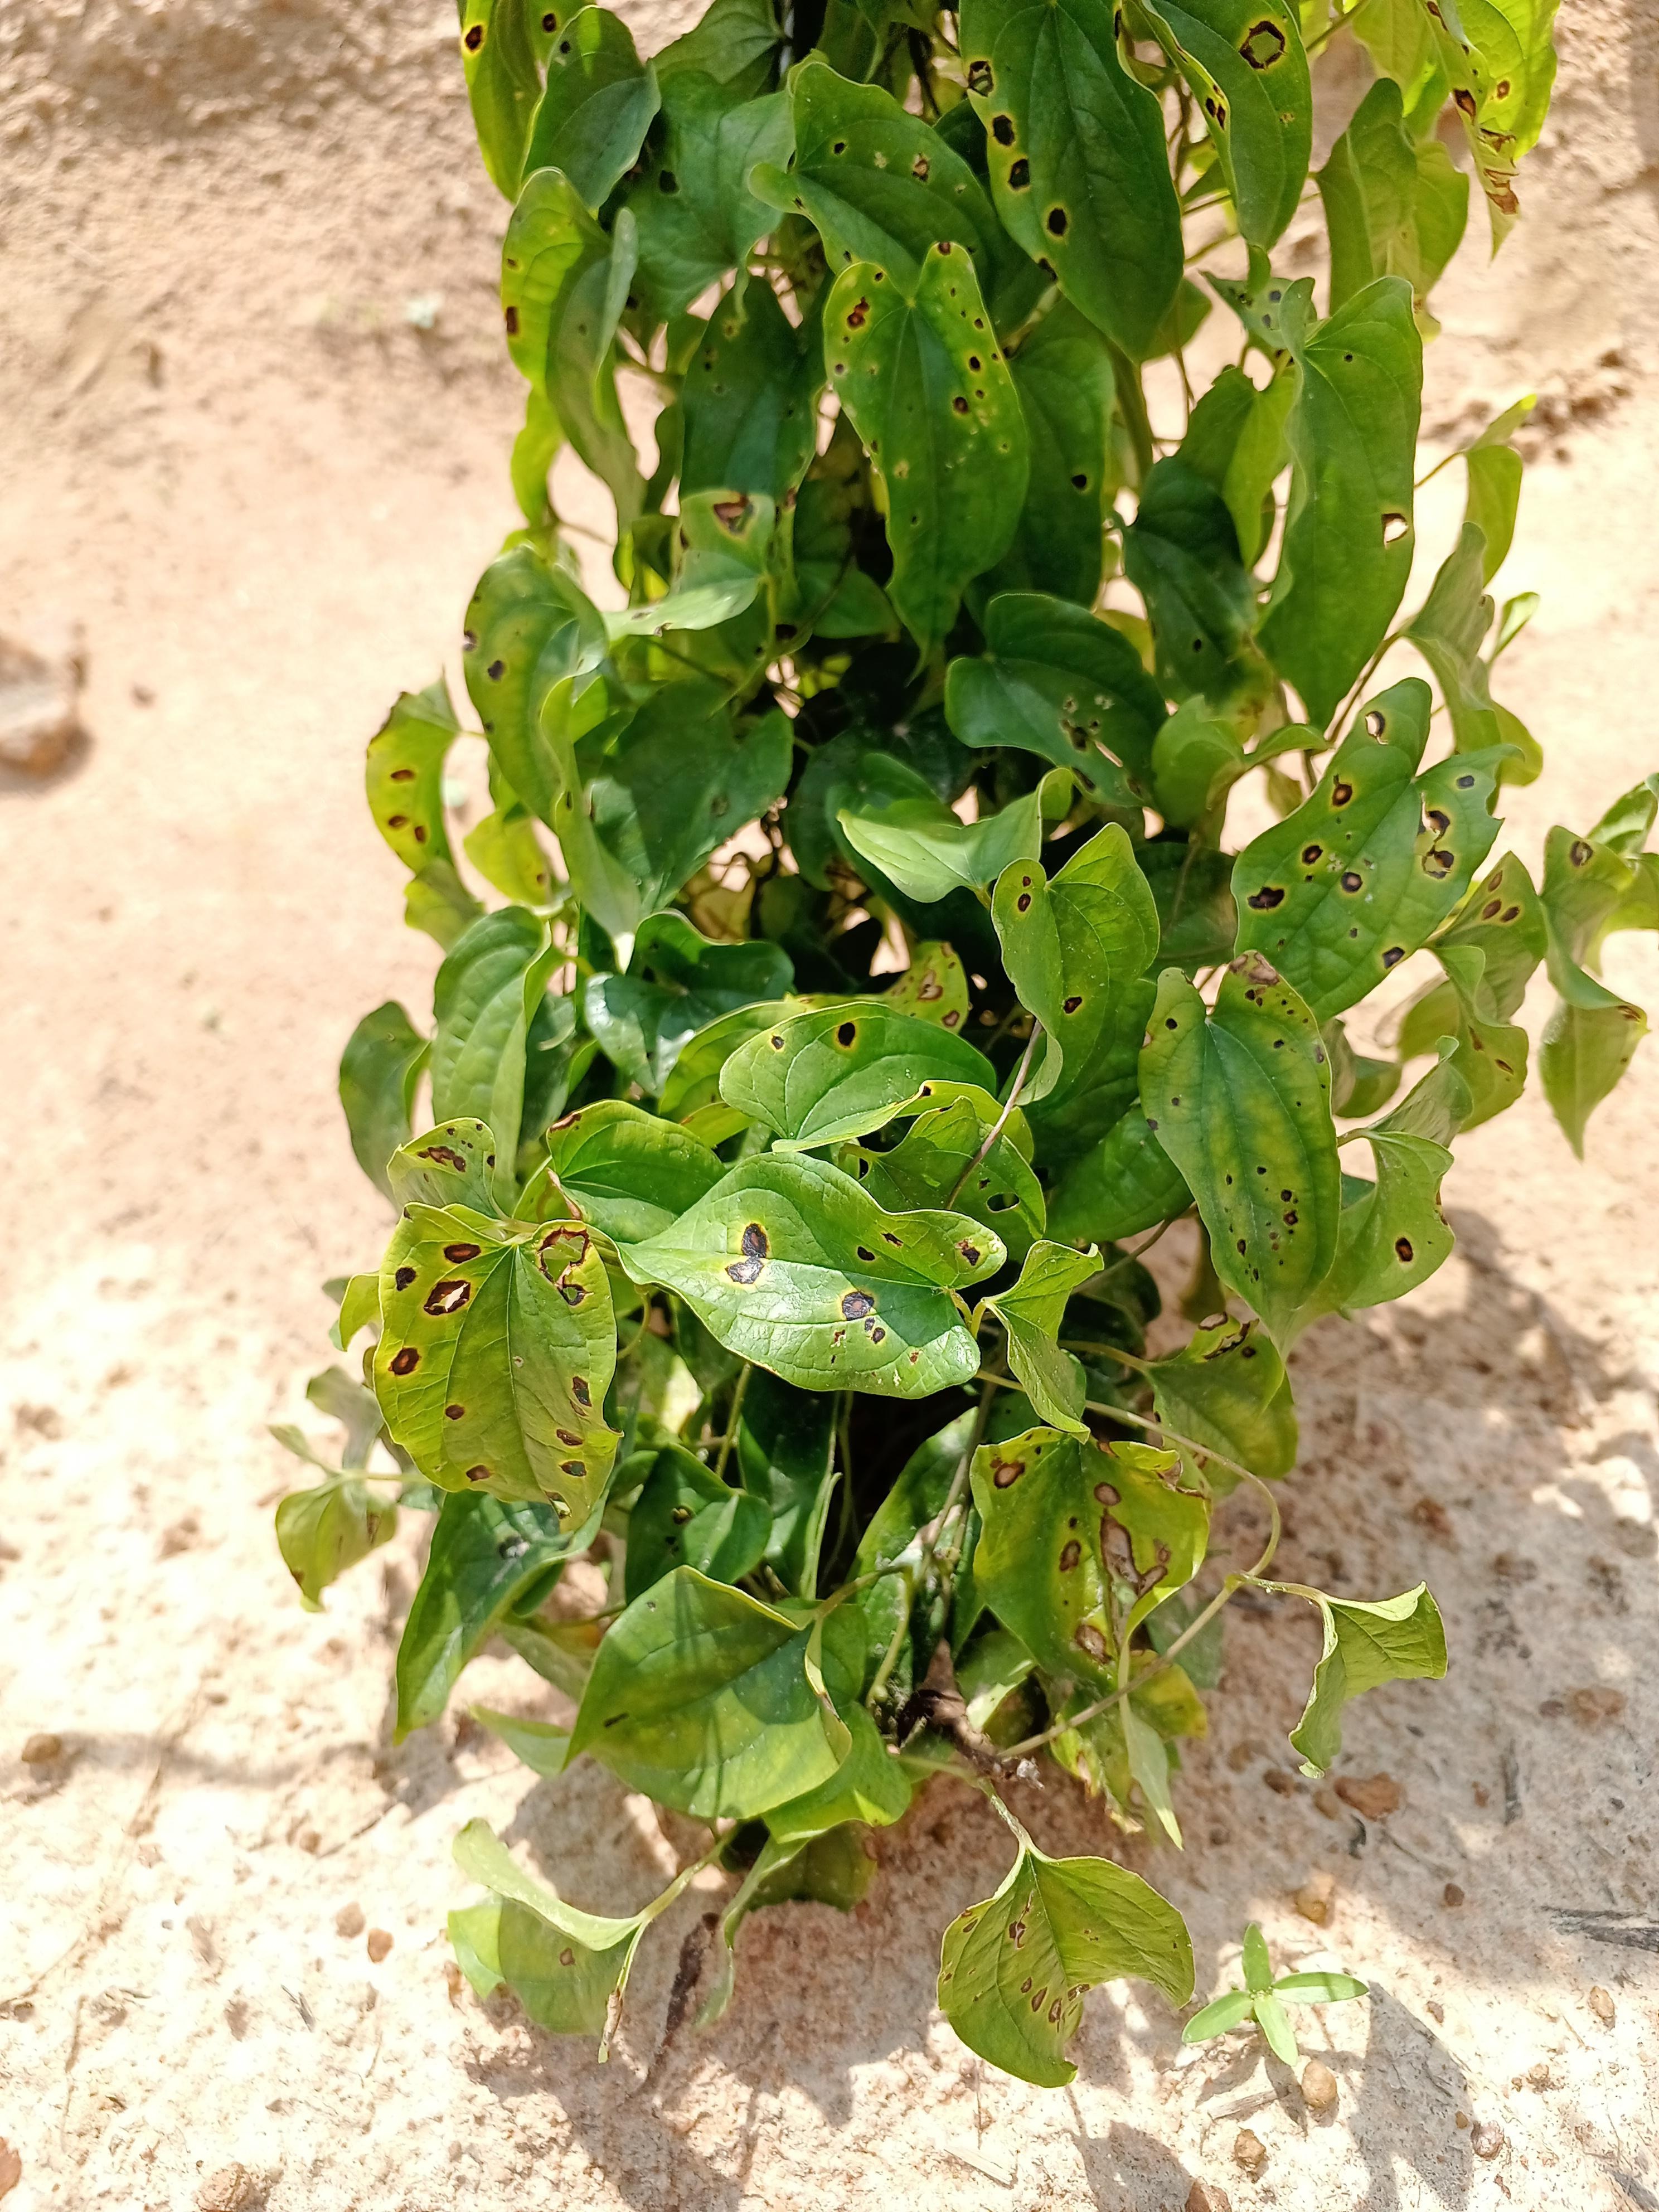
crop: yam
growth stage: vegetative
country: Nigeria
